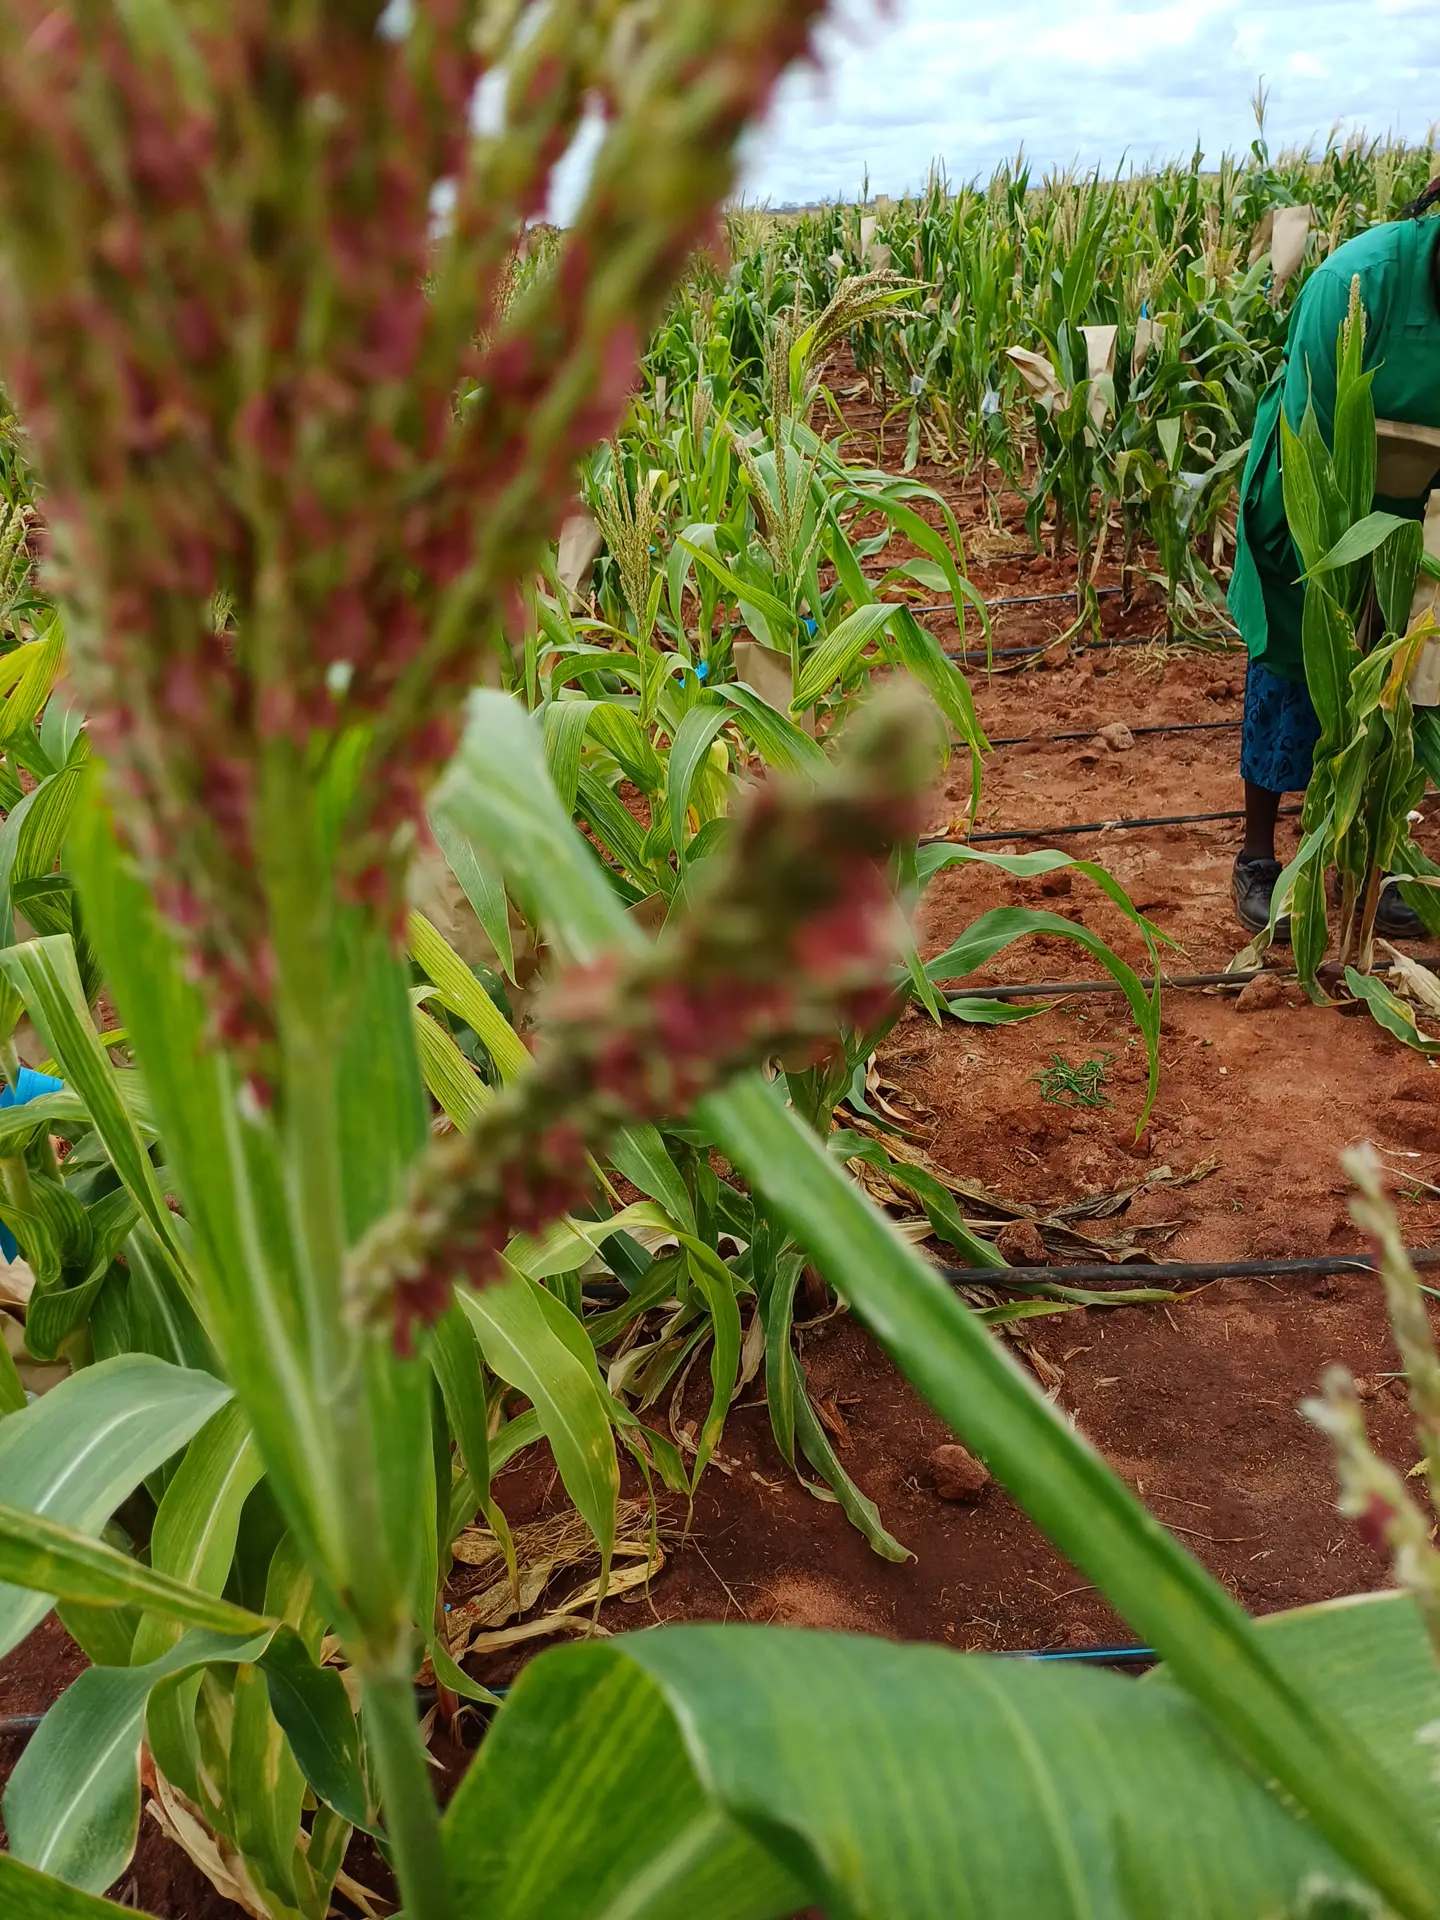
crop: maize
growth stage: flowering
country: Kenya
